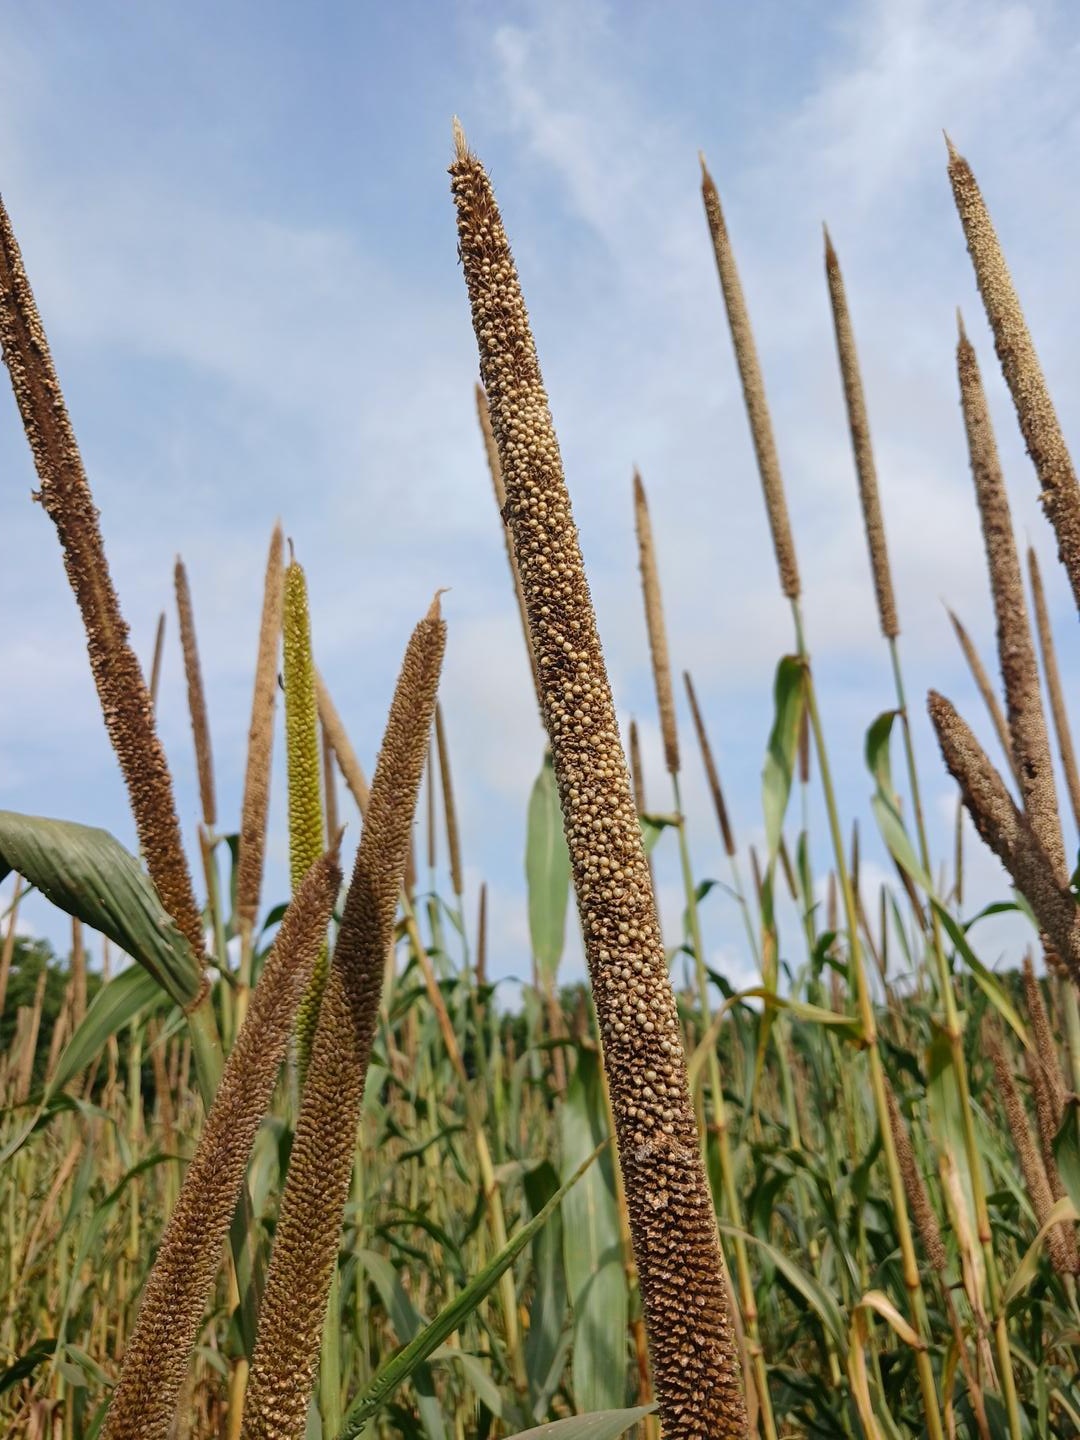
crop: pearl millet
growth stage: maturity
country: Senegal
